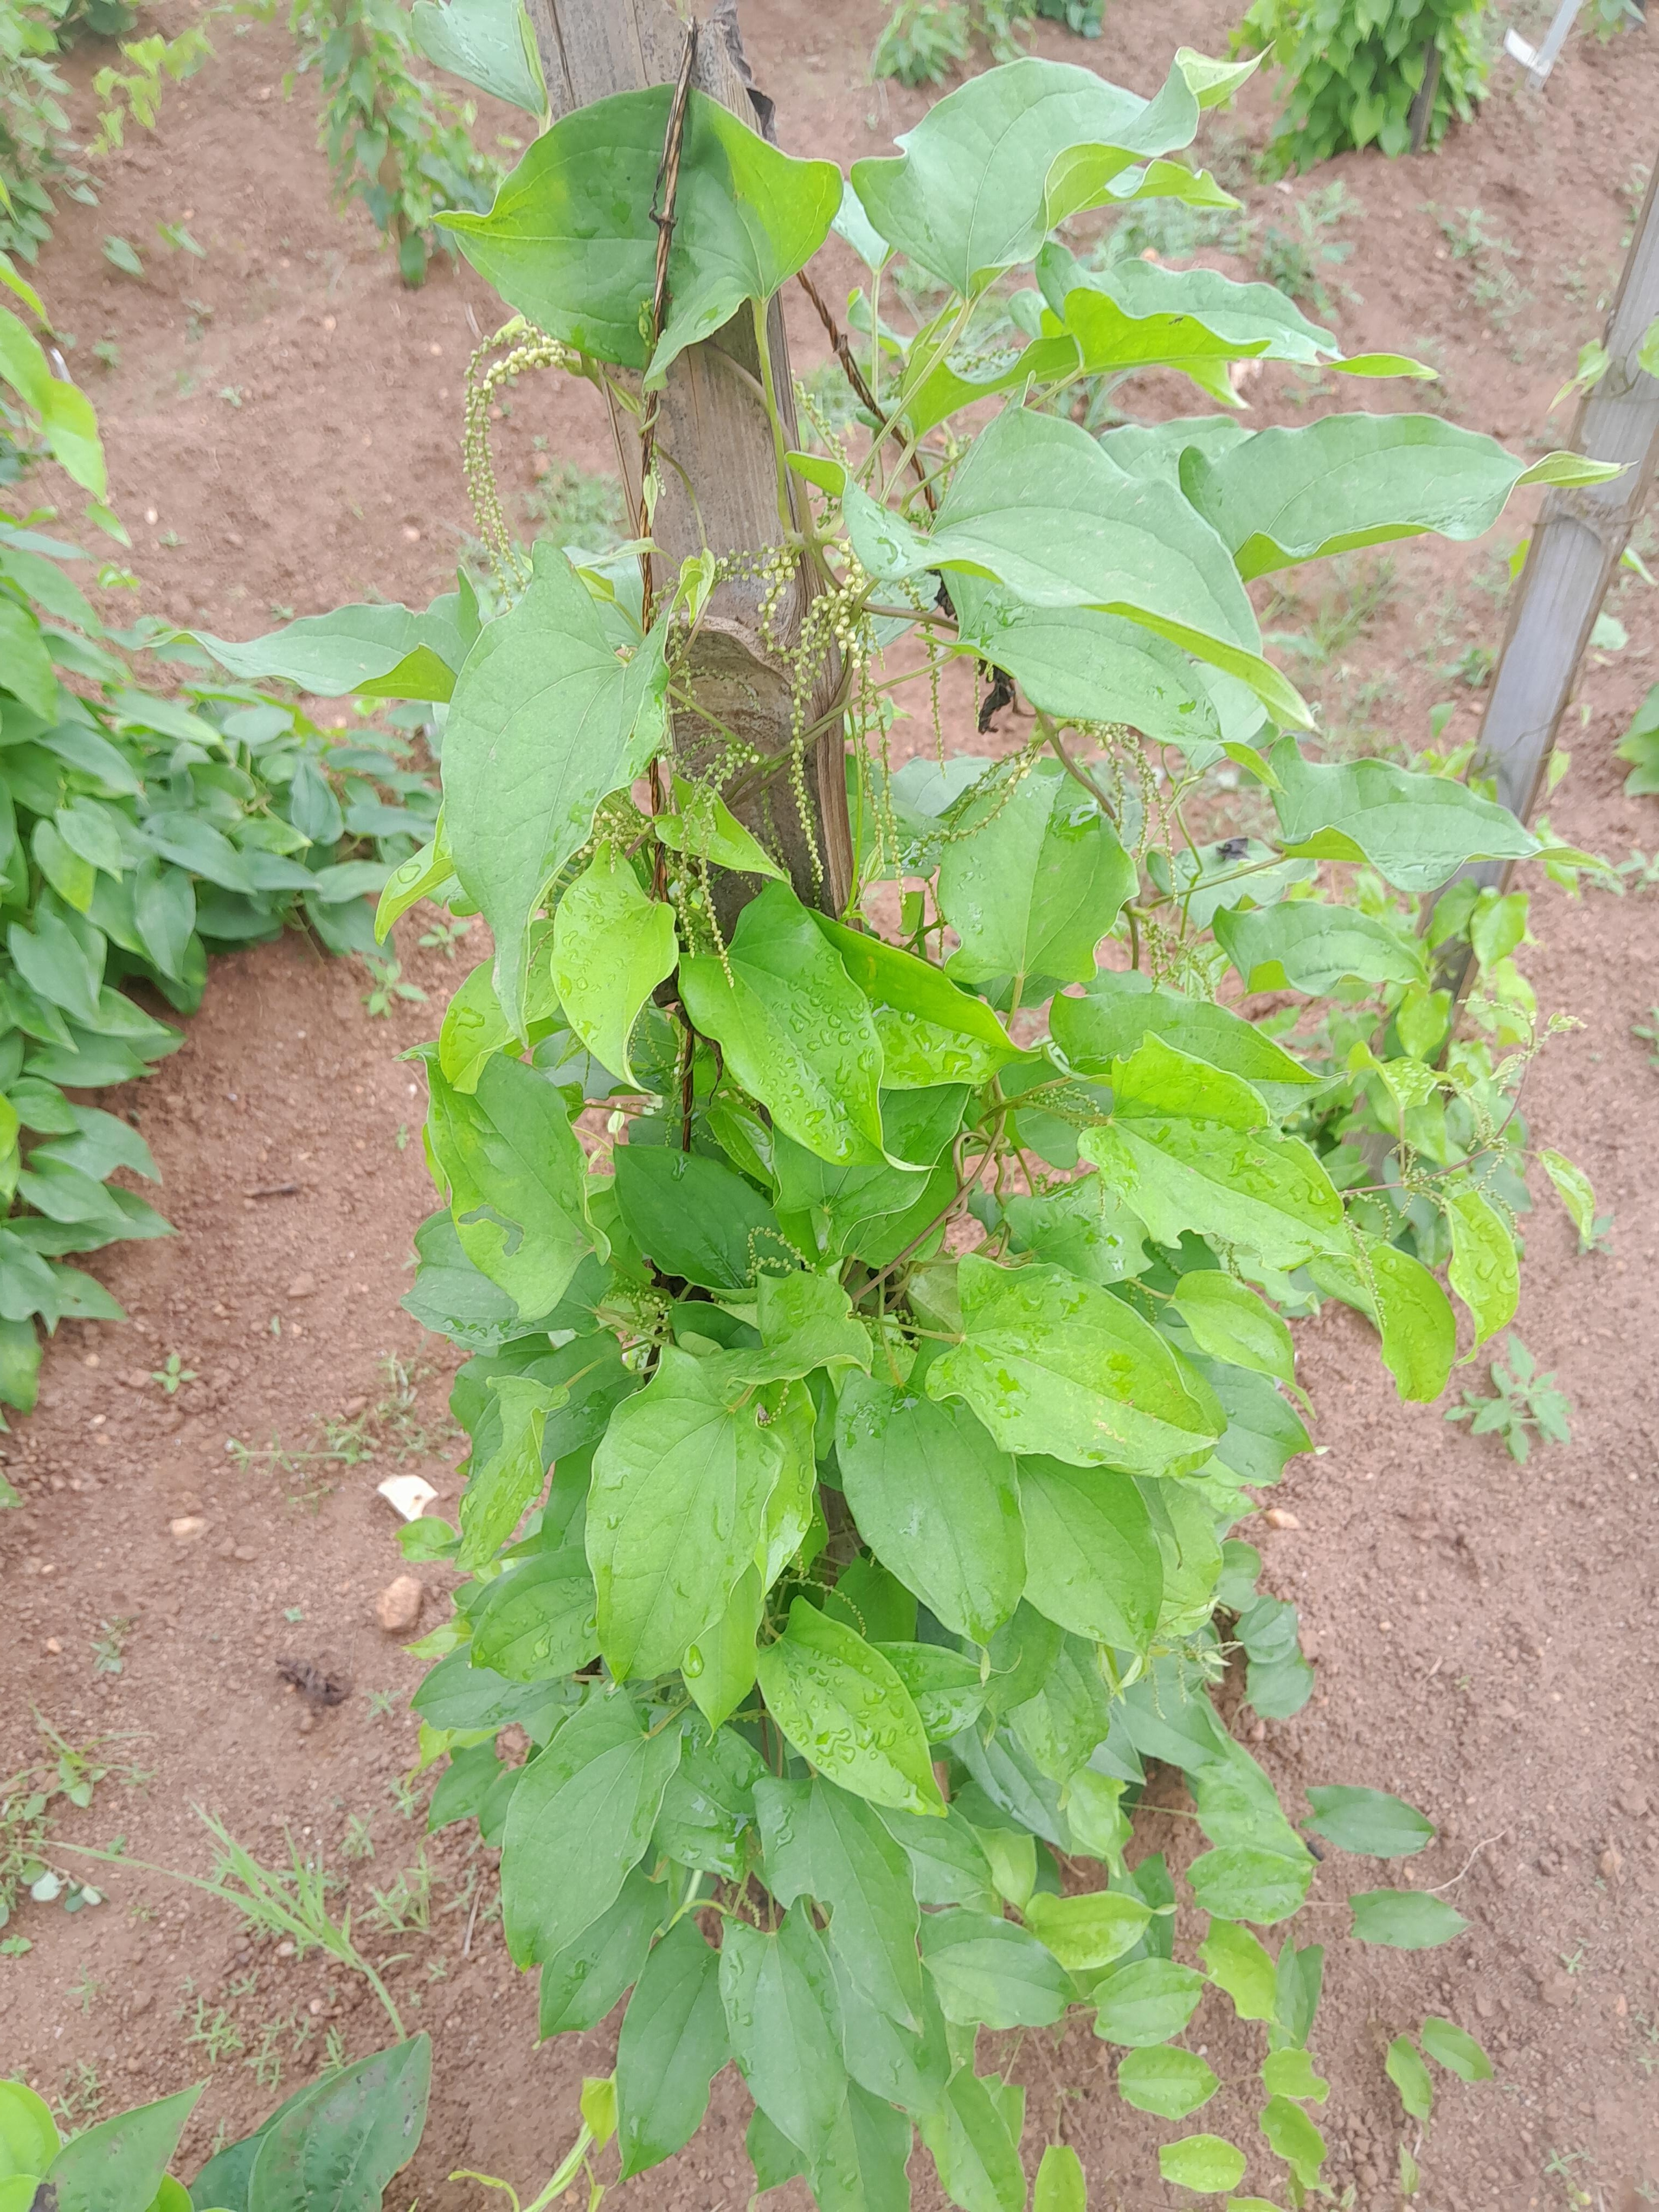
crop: yam
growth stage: vegetative
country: Nigeria
